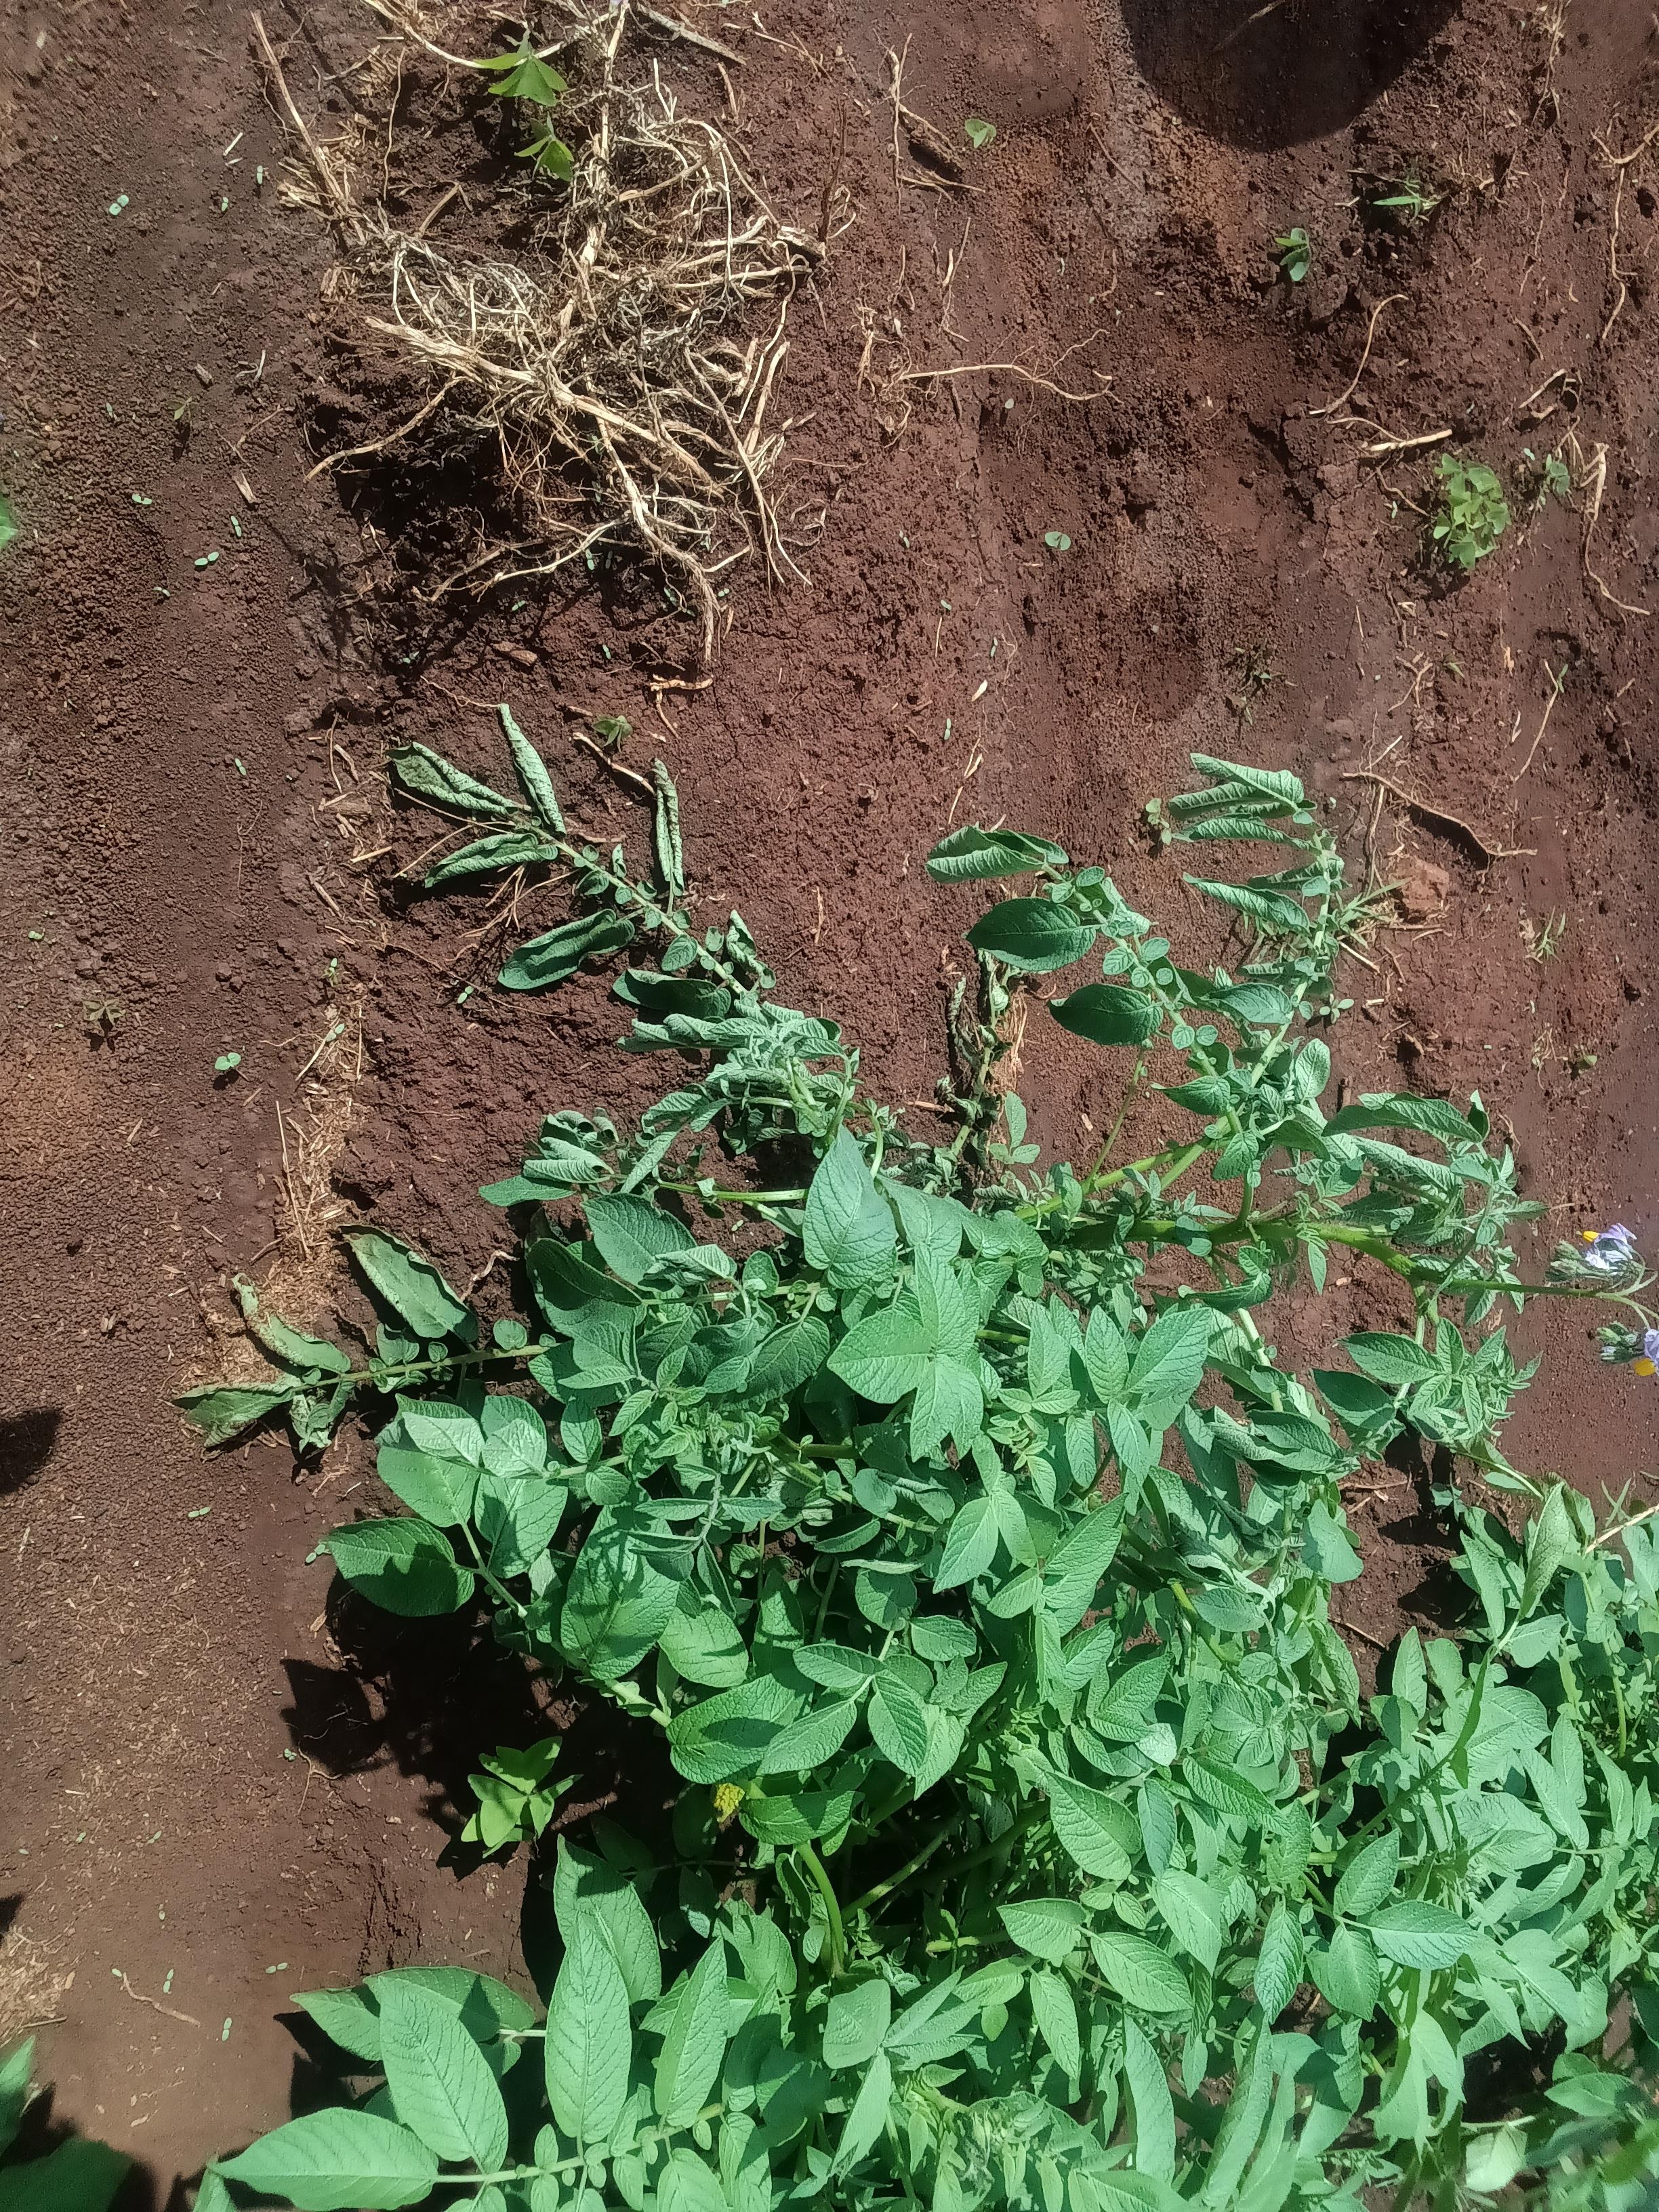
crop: potato
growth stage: flowering
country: Kenya
